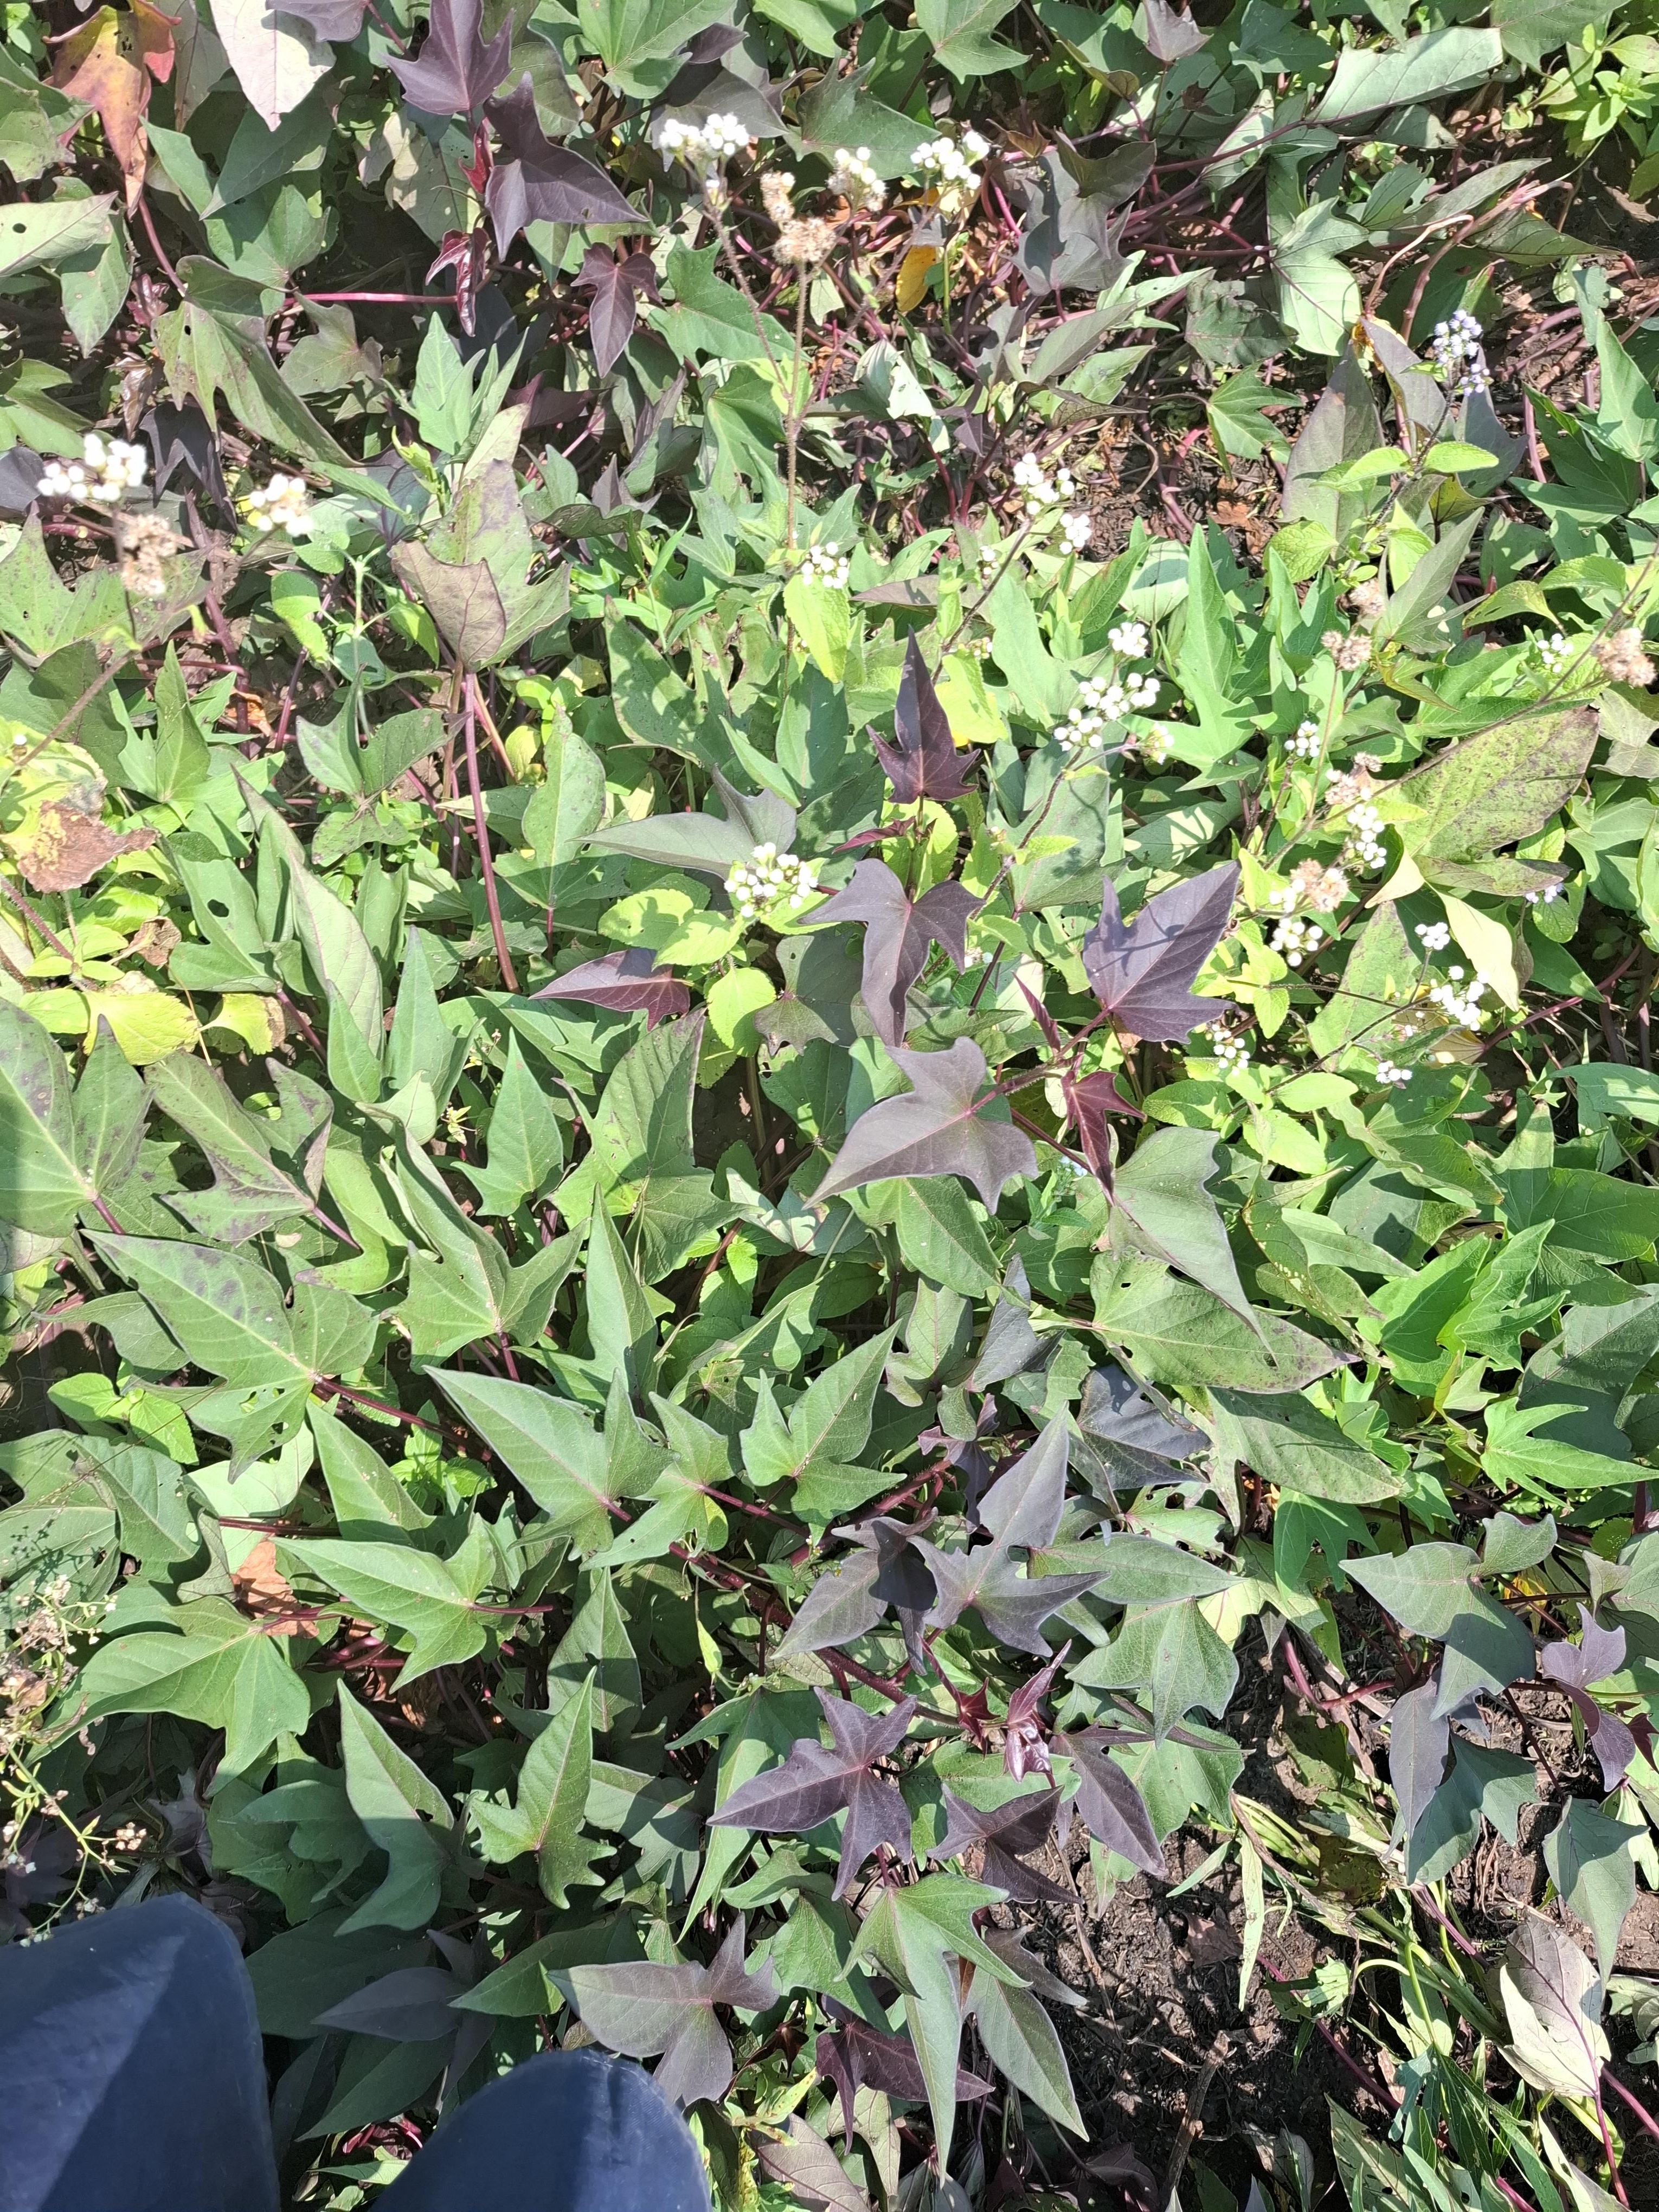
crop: sweet potato
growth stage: flowering
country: Tanzania
